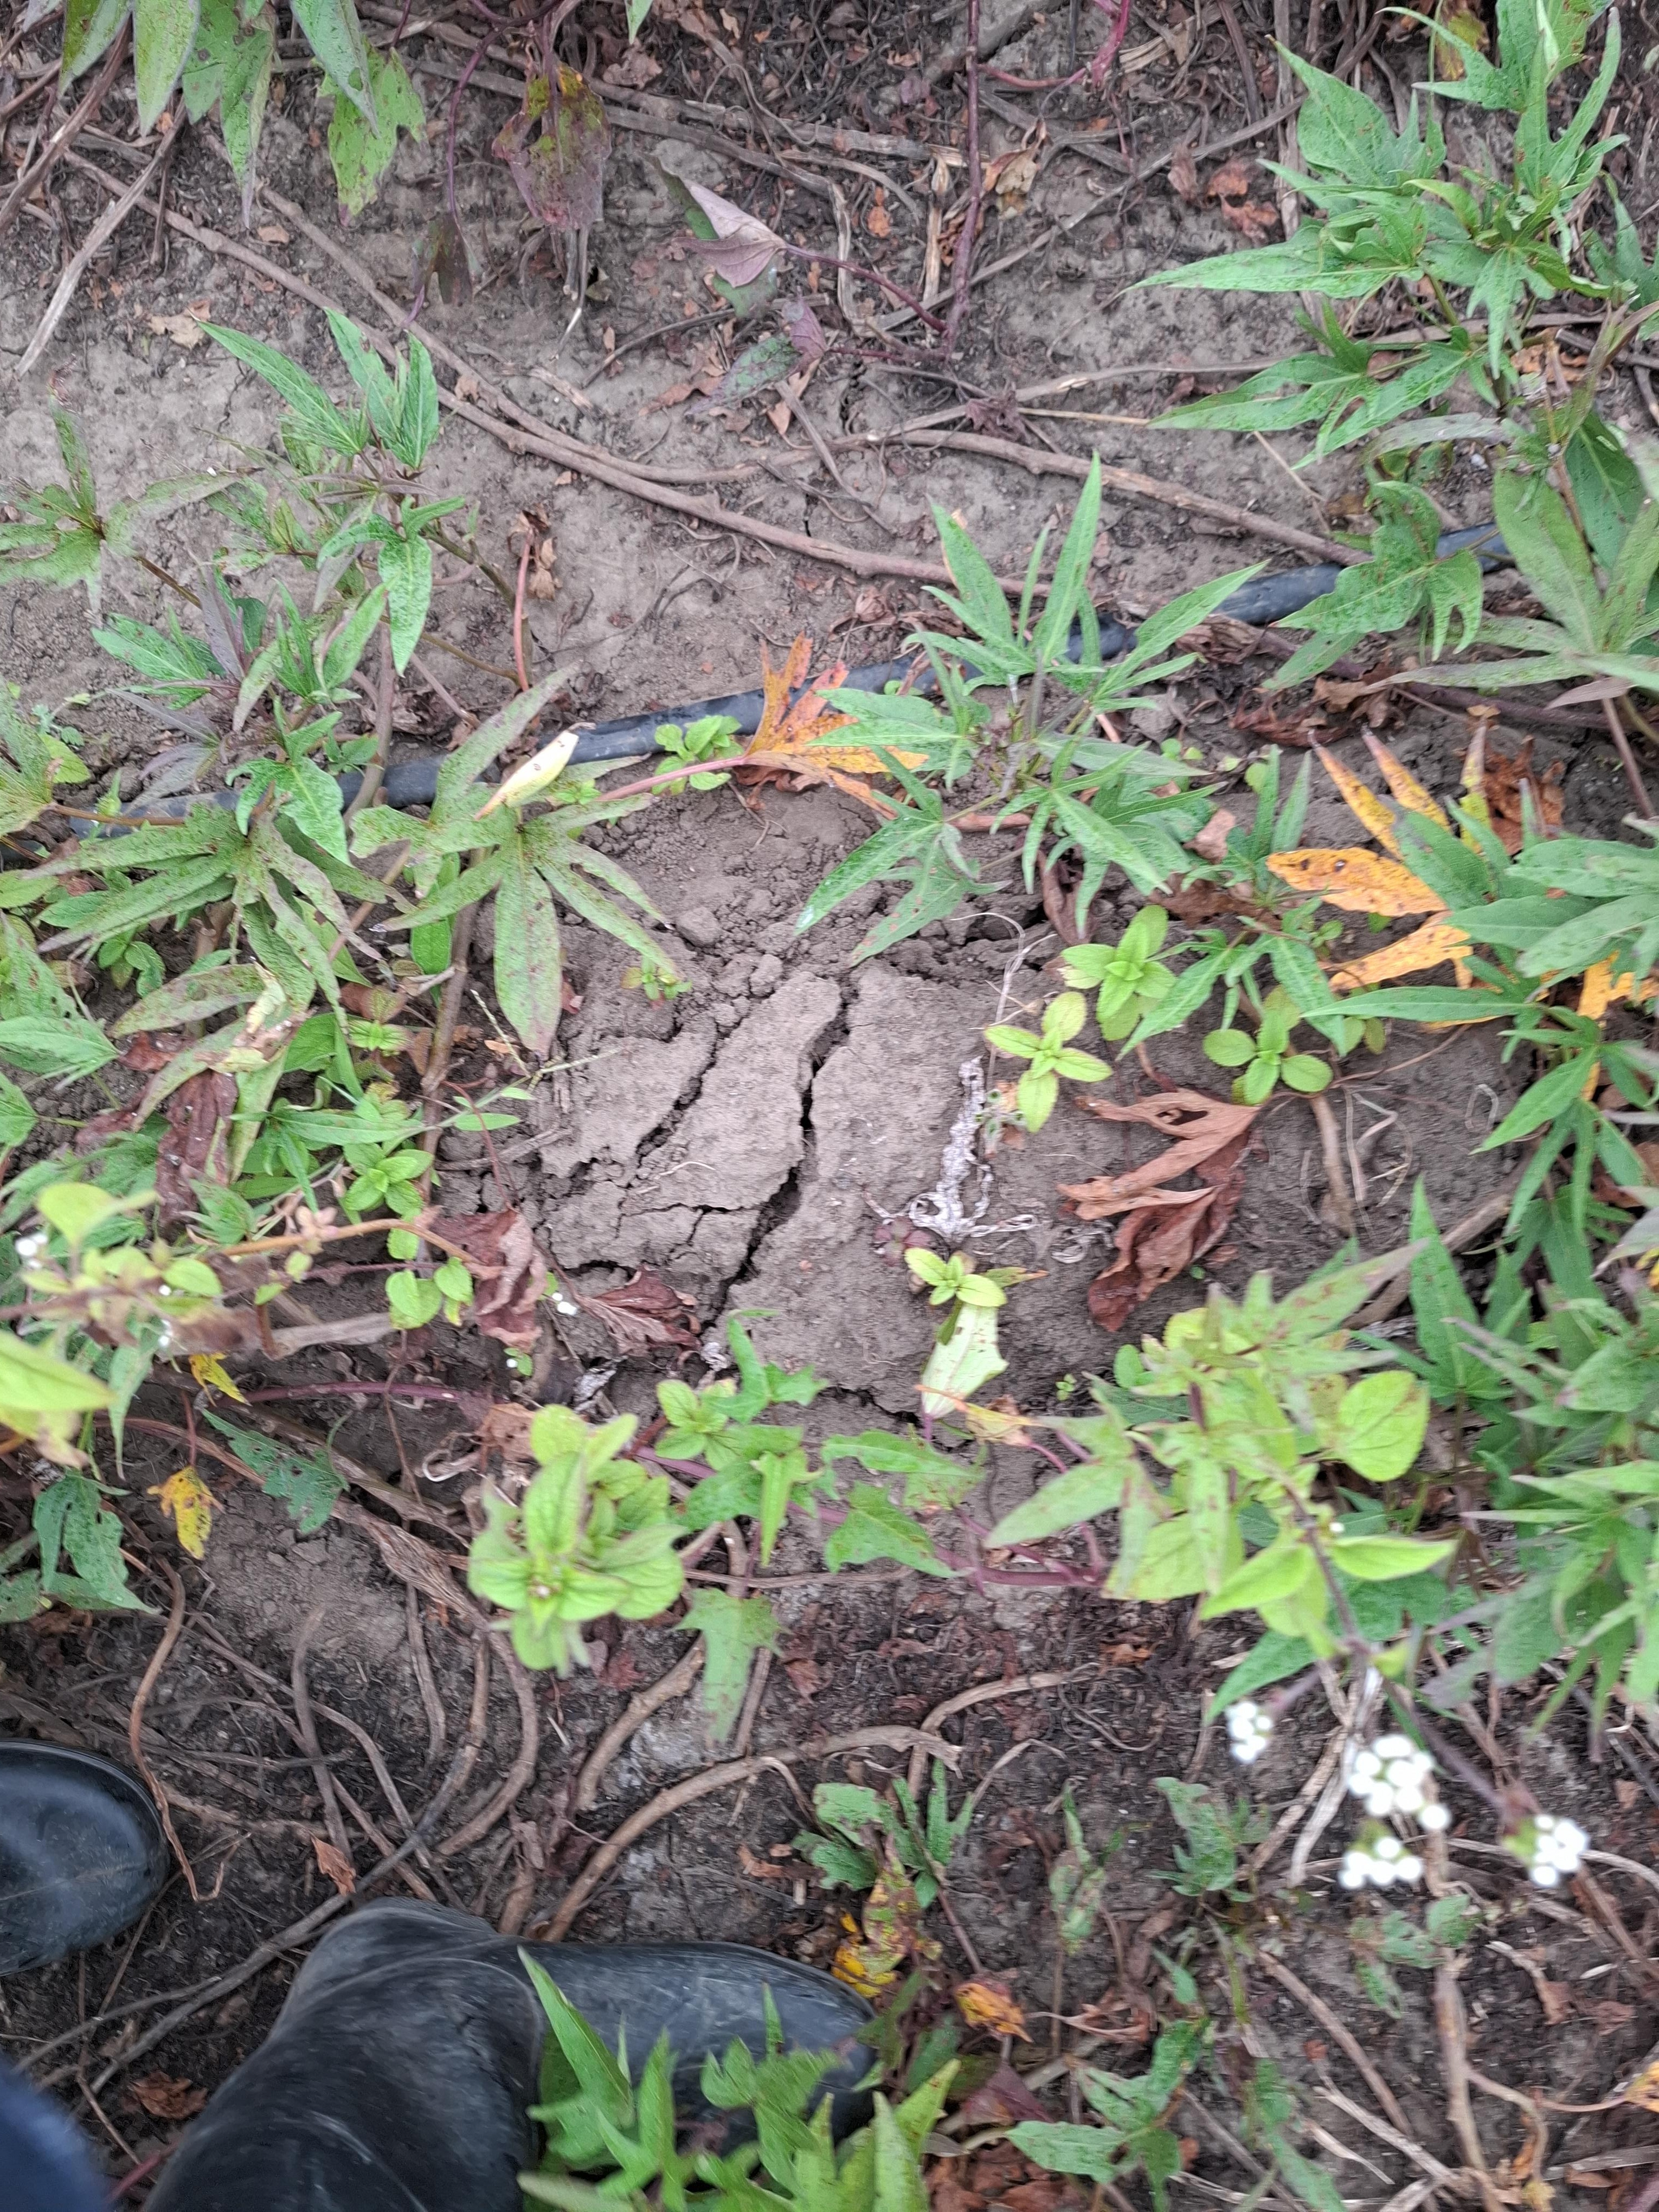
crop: sweet potato
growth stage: flowering
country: Tanzania
